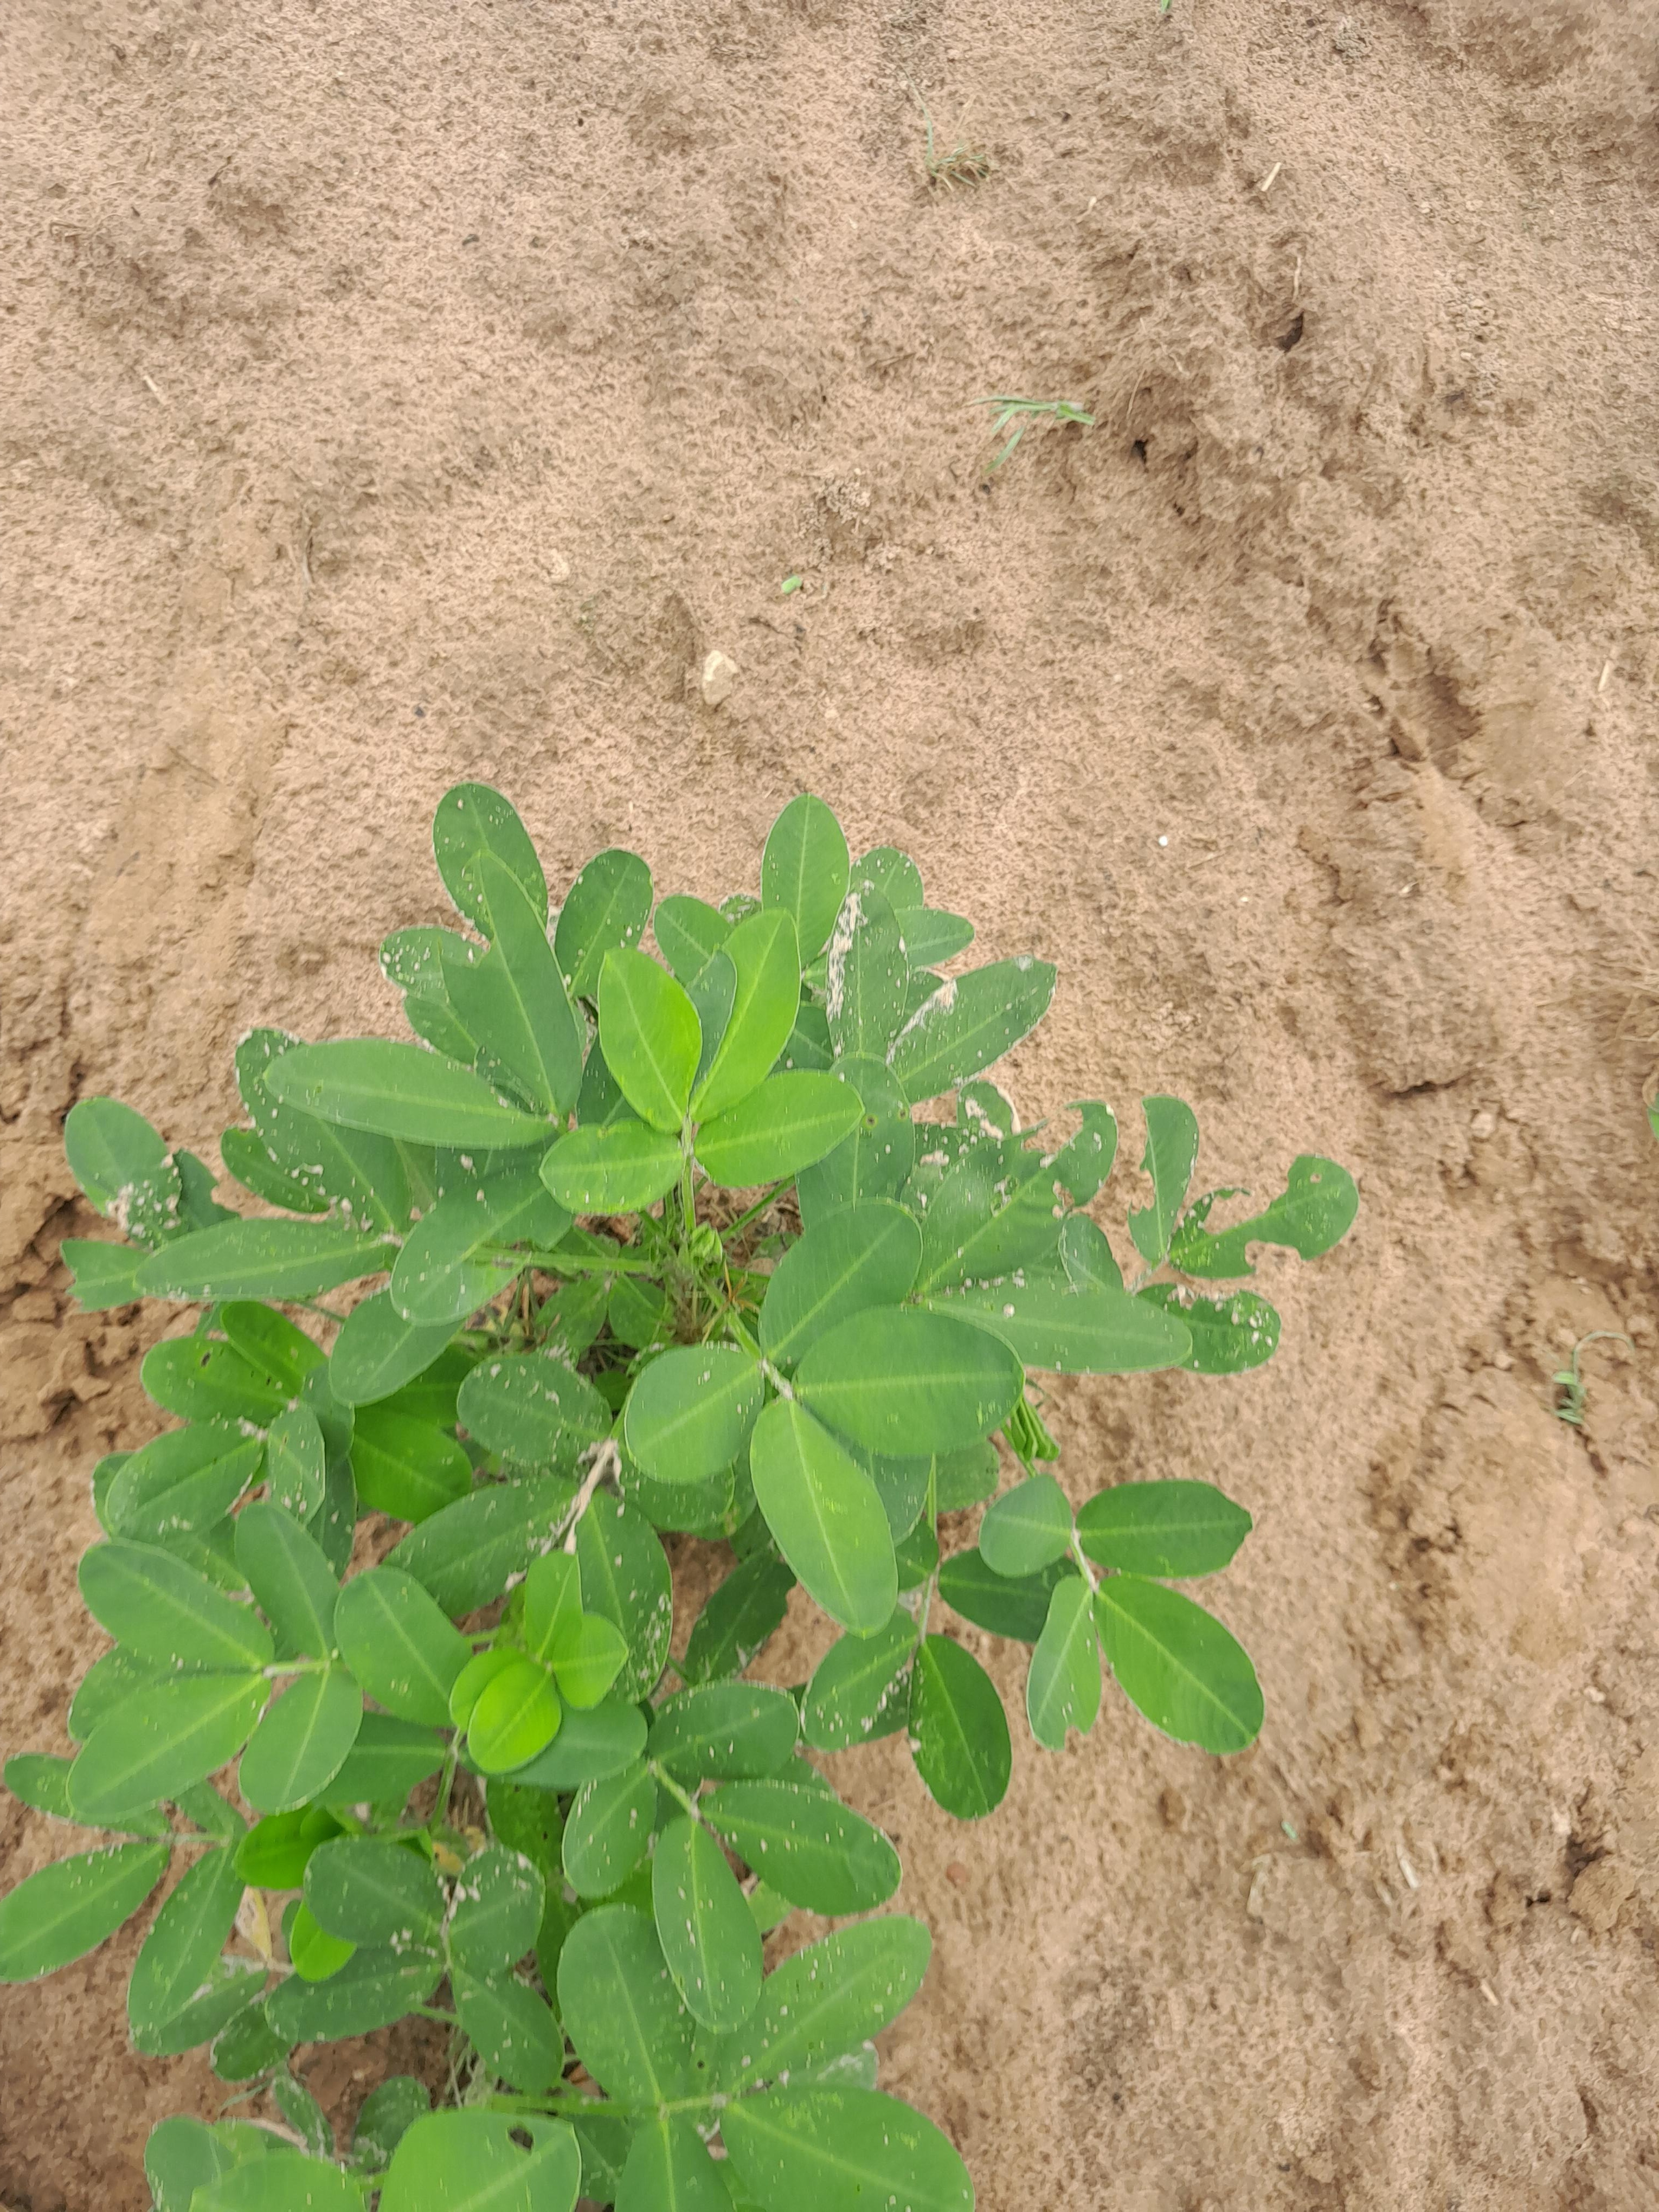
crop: groundnut
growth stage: flowering
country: Senegal
